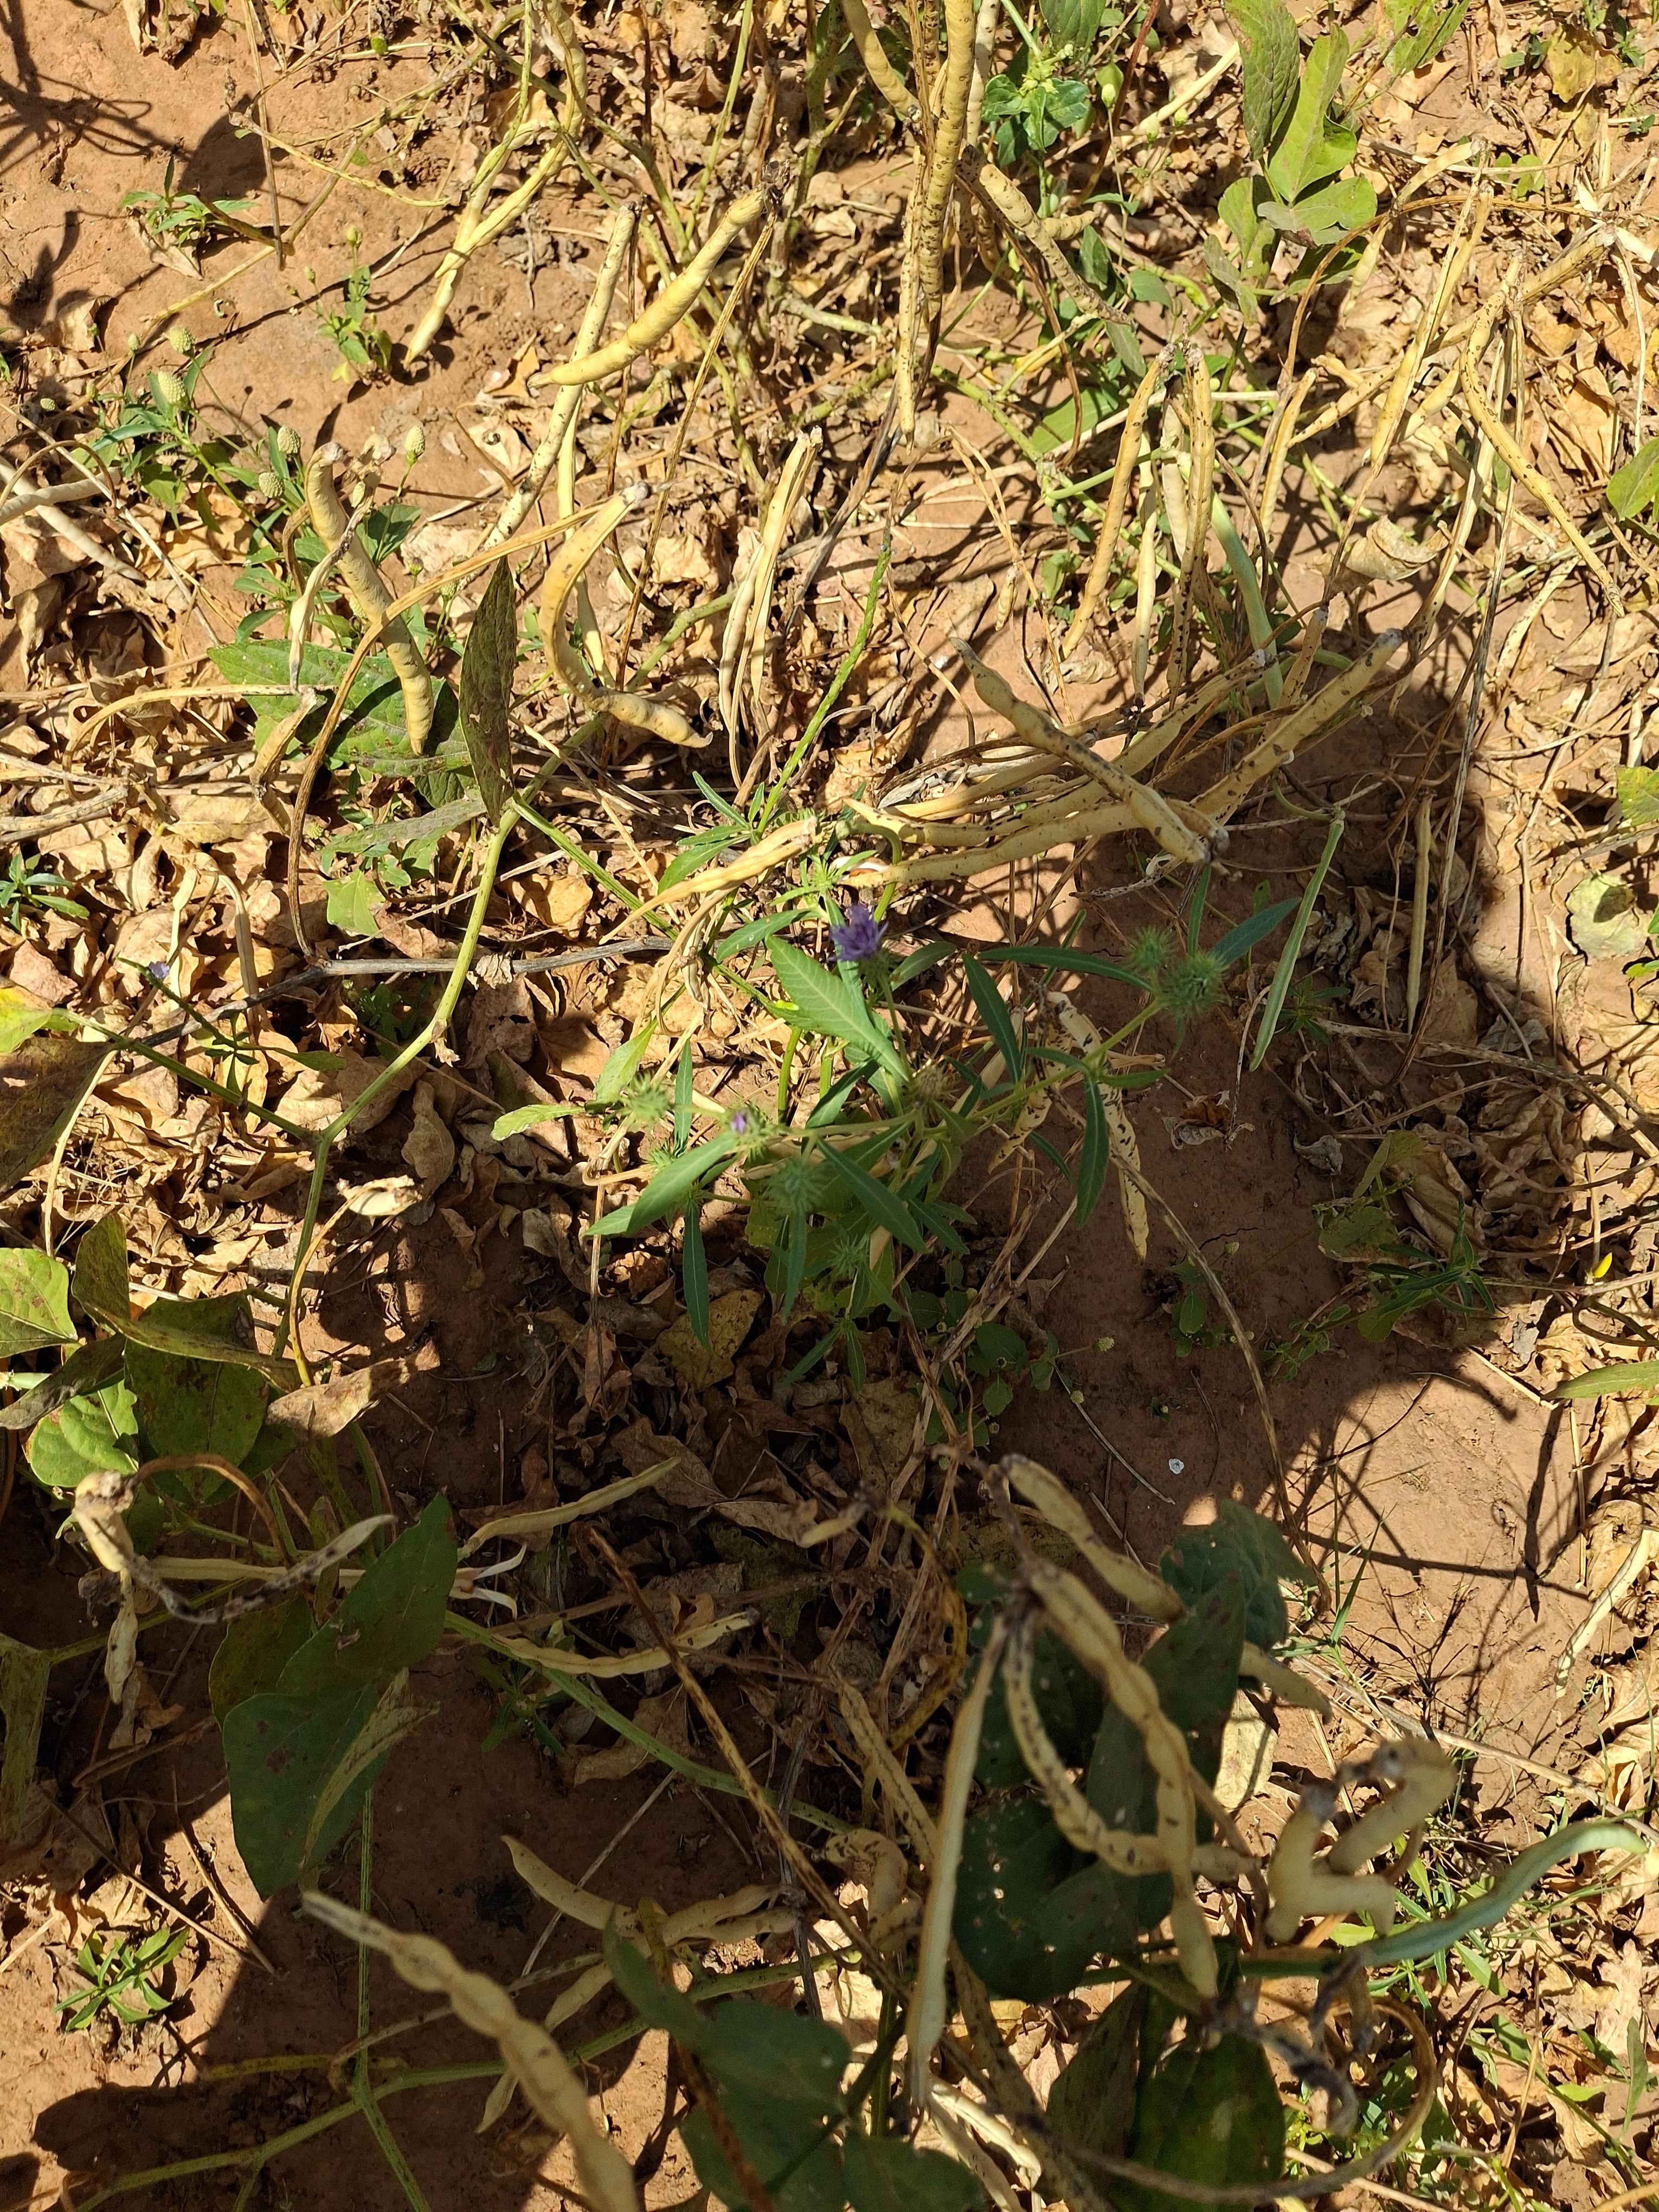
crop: cowpea
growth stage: maturity
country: Nigeria
